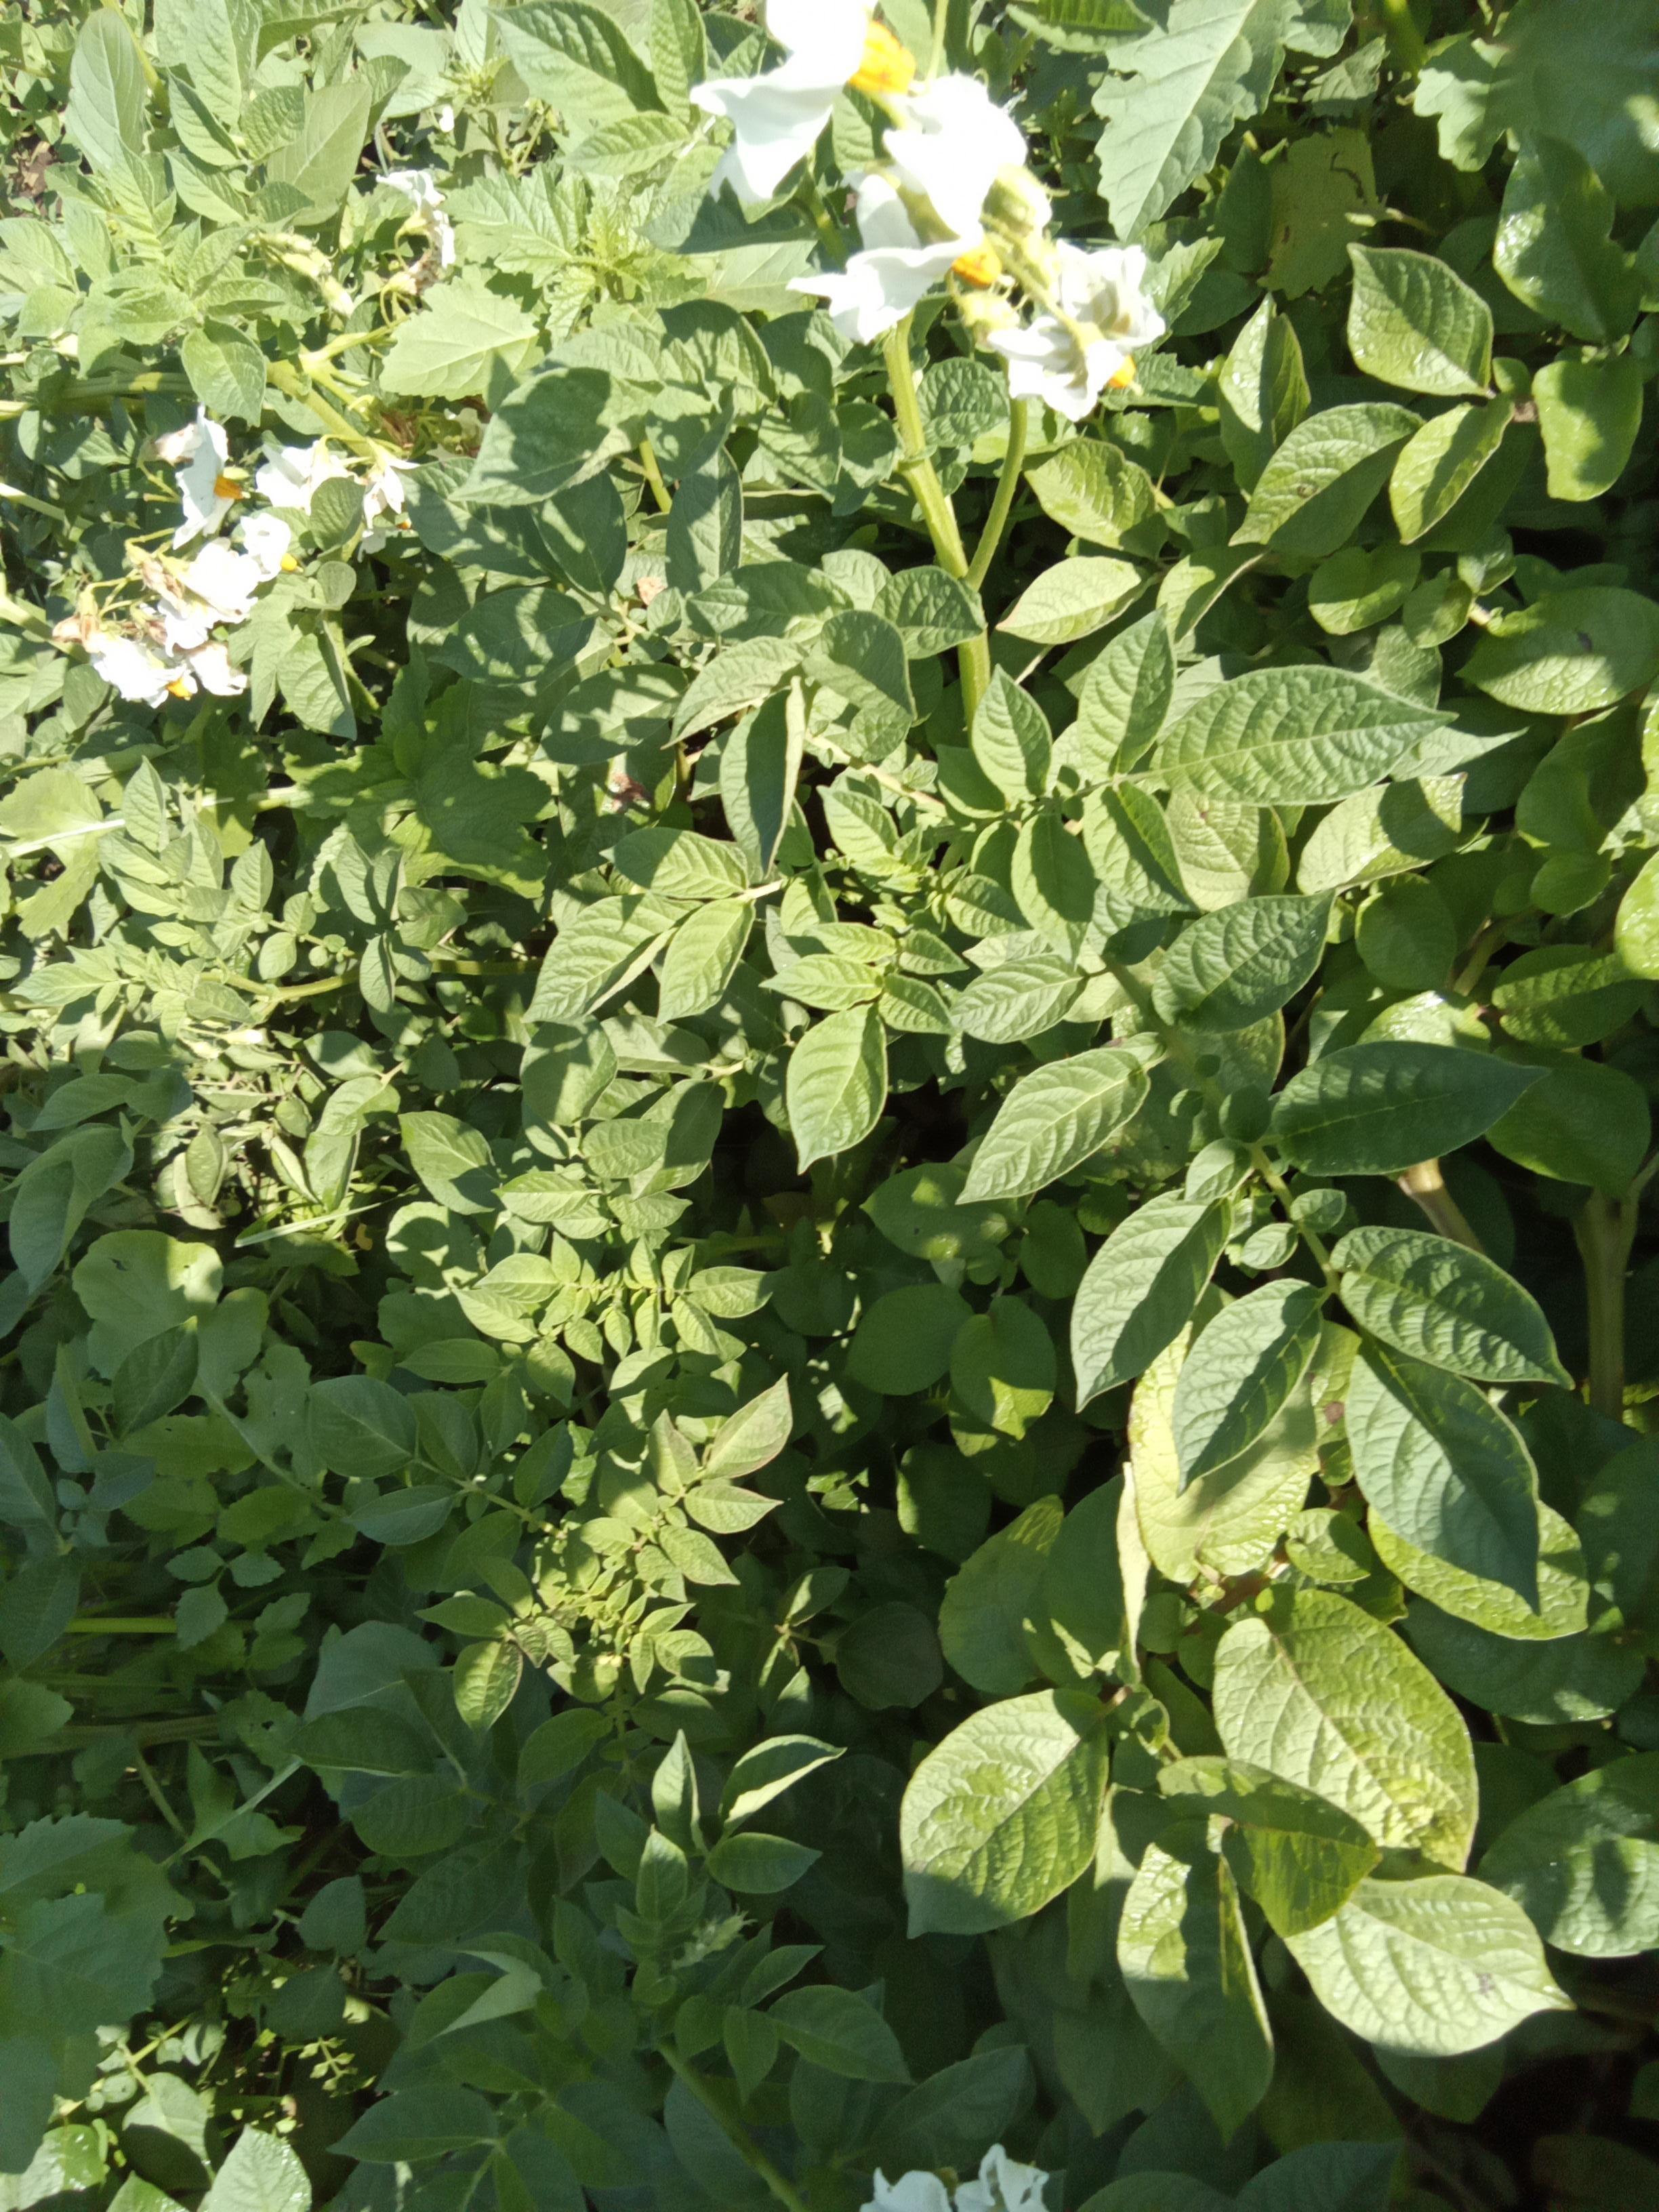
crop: potato
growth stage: flowering
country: Kenya
